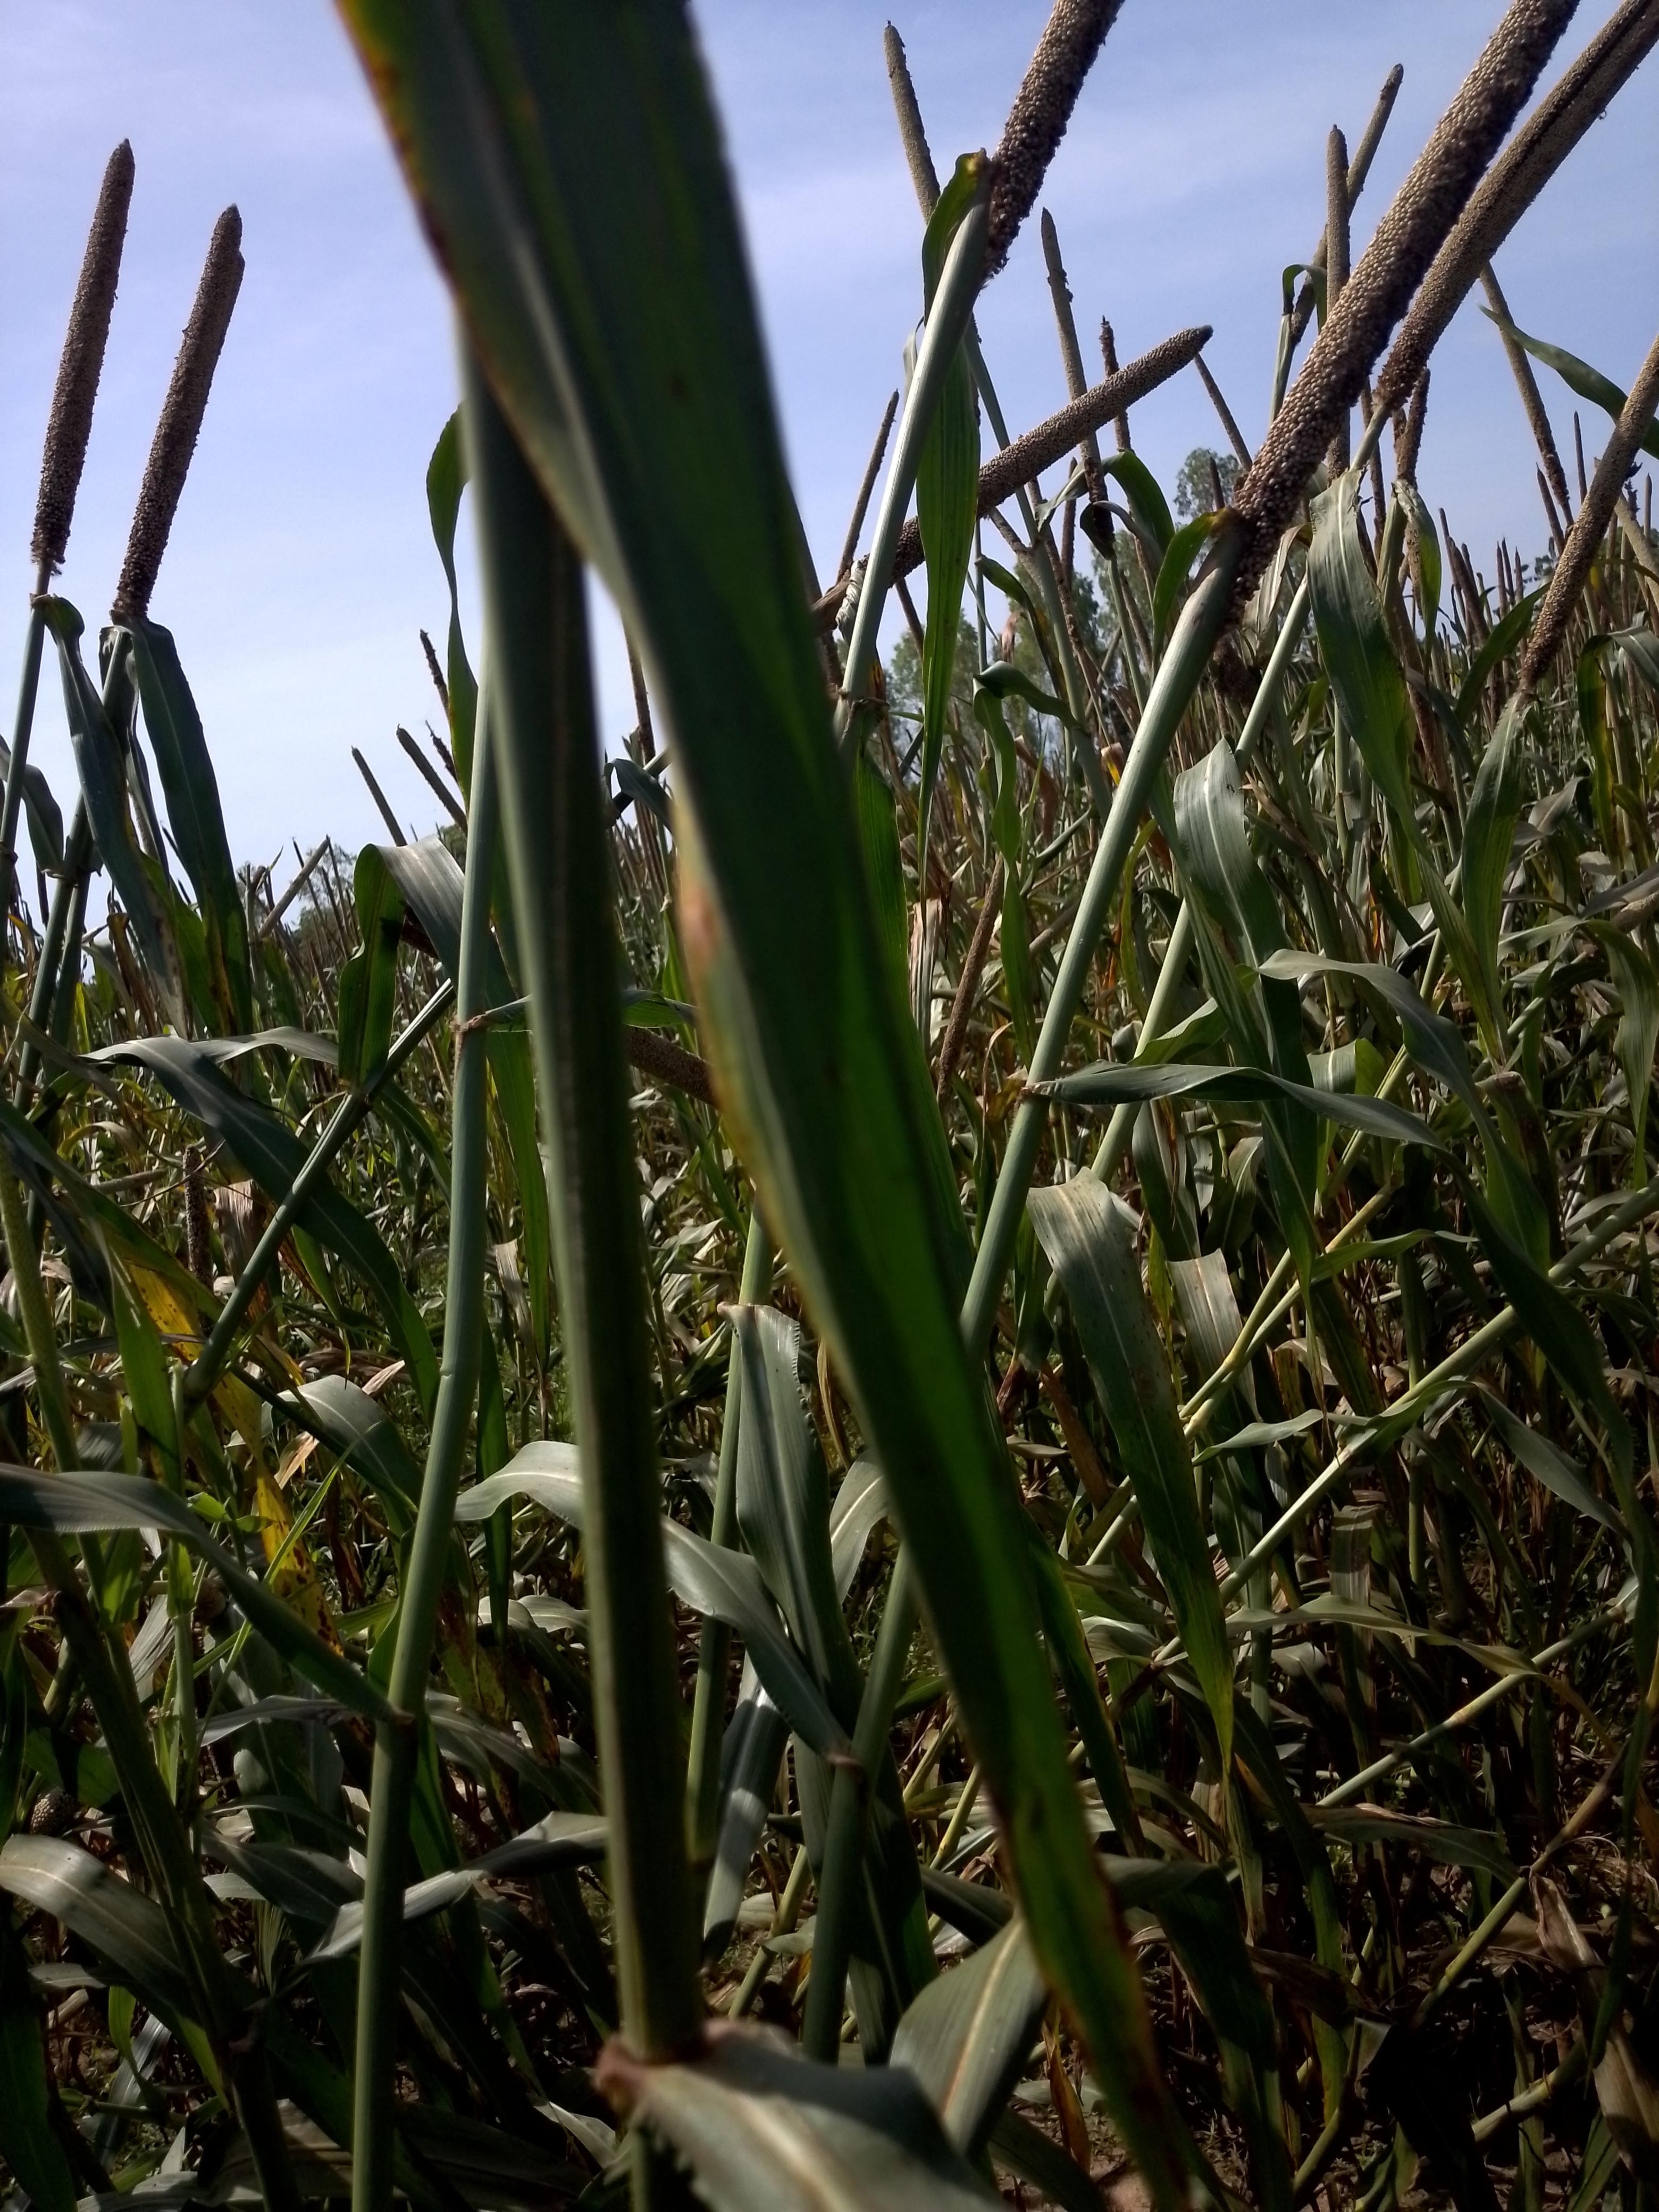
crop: pearl millet
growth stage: filling grain
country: Senegal
